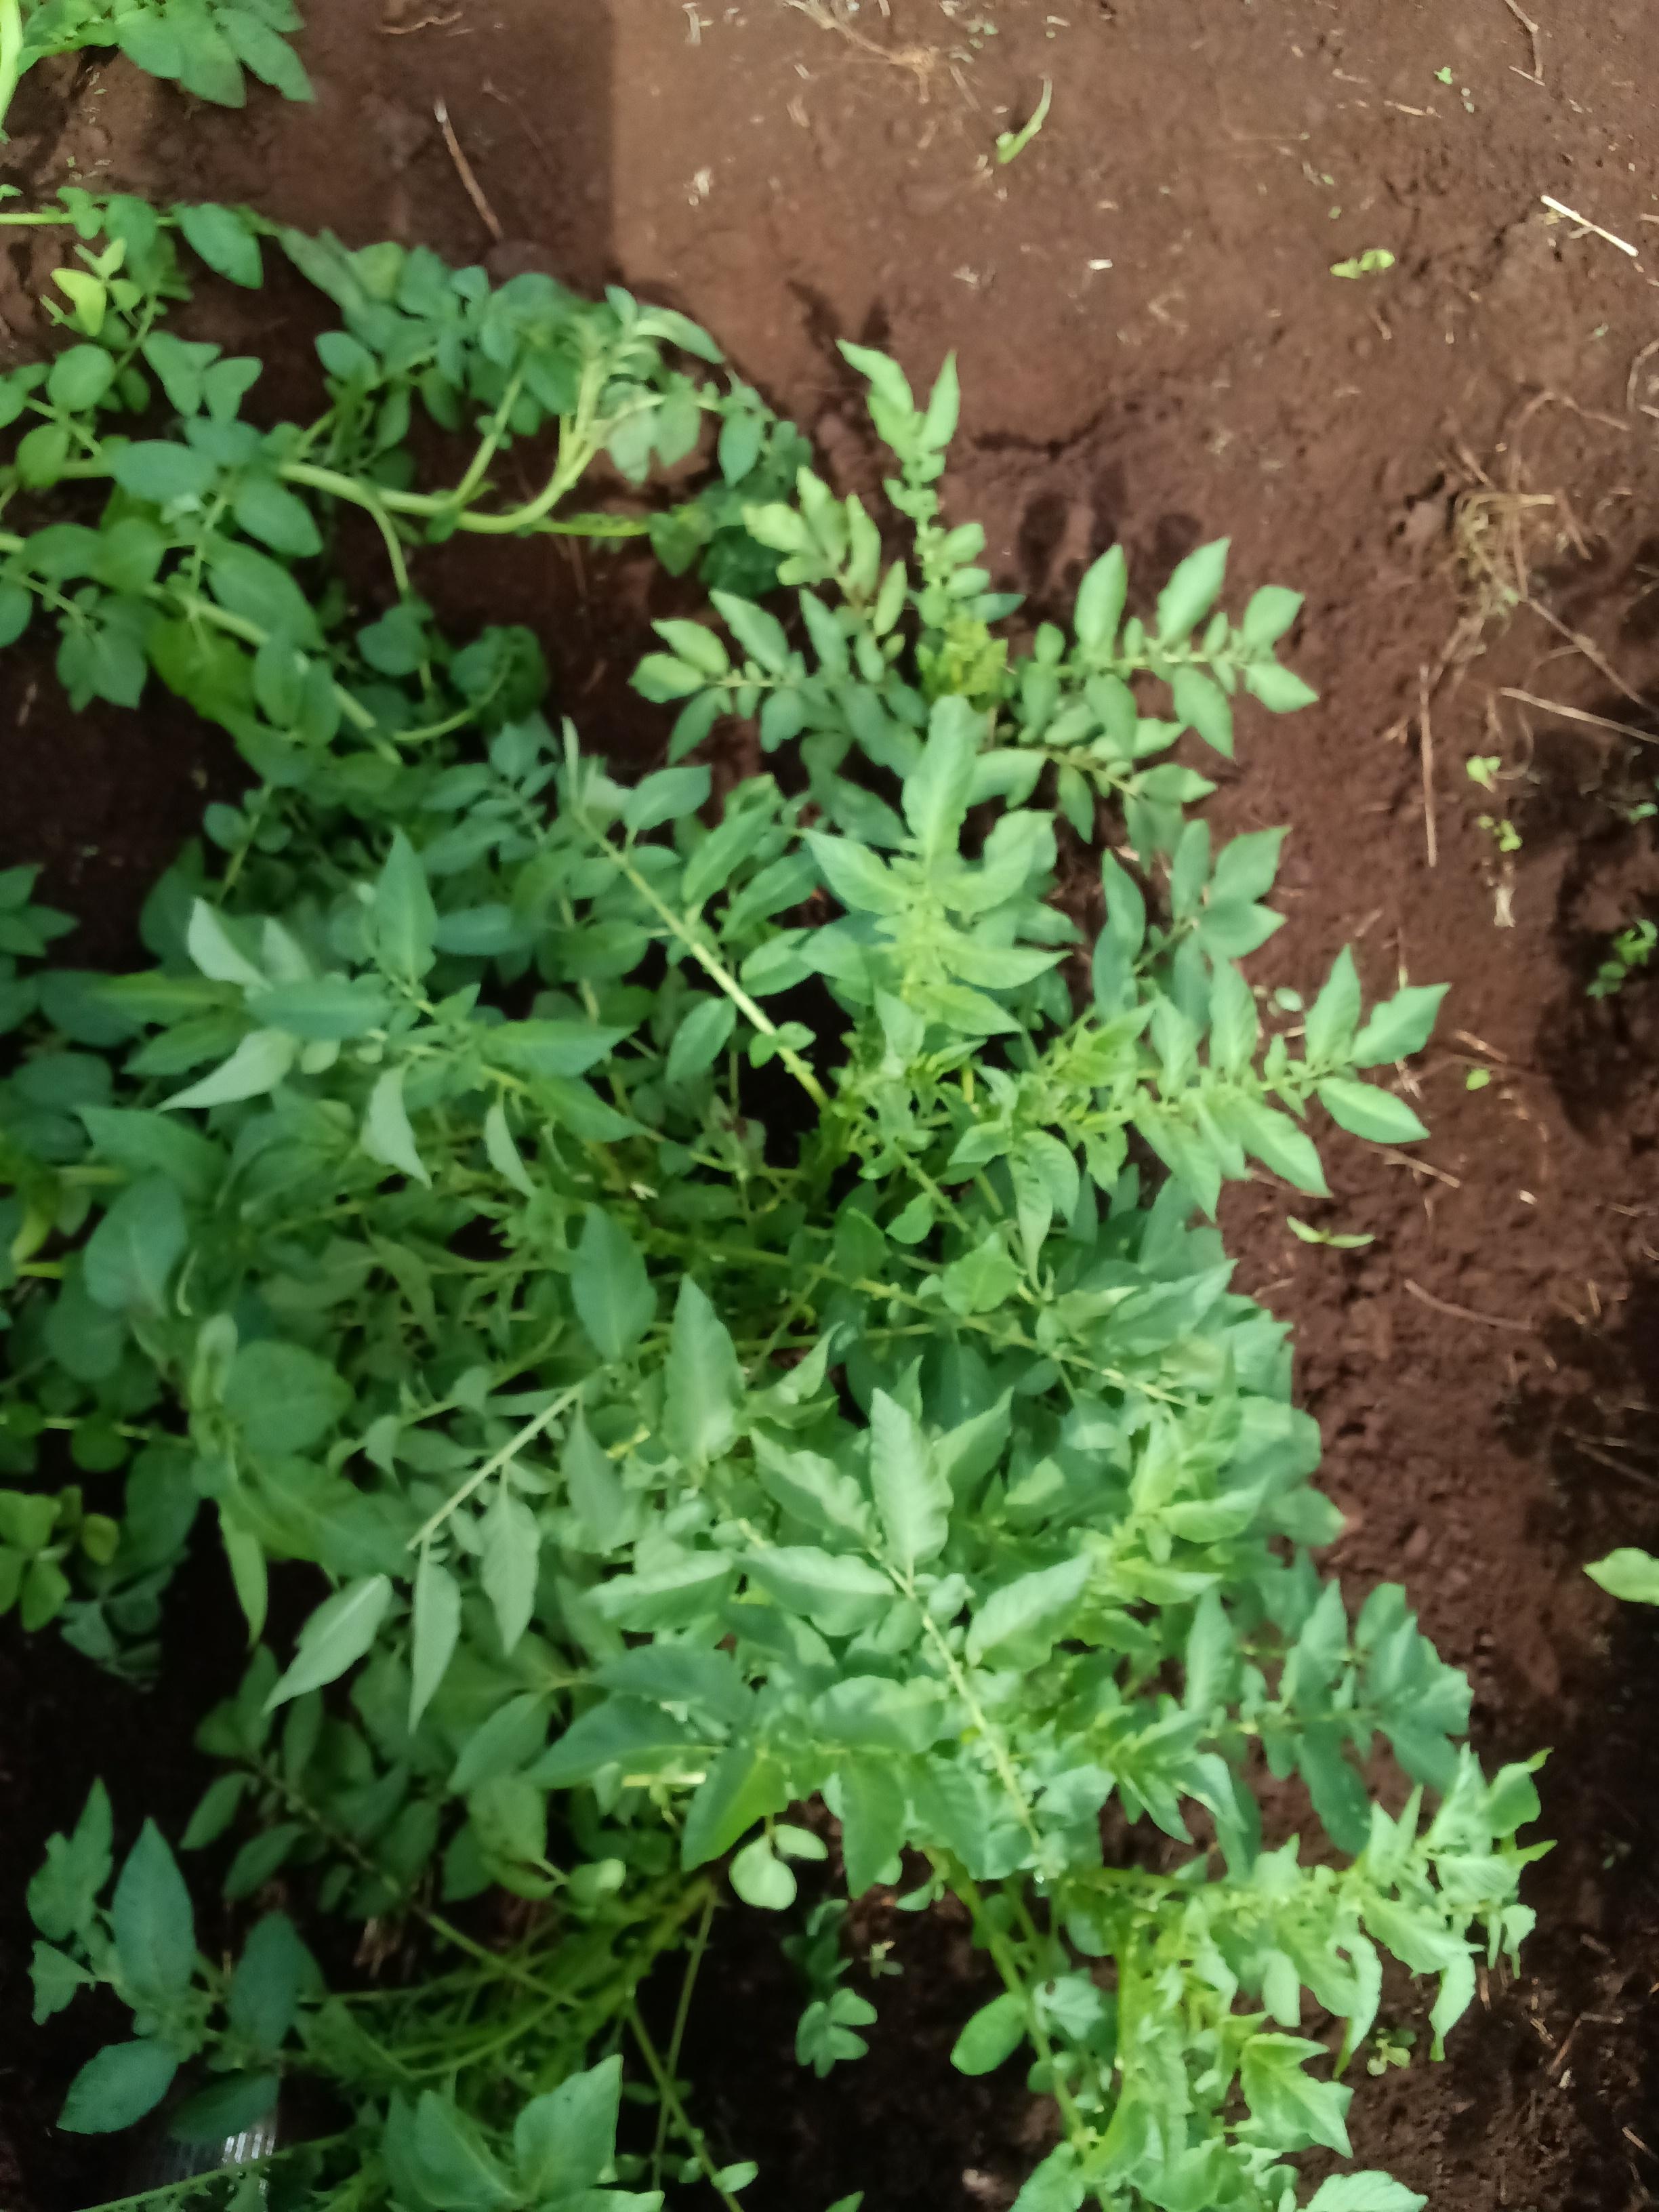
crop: potato
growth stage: vegetative
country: Kenya
